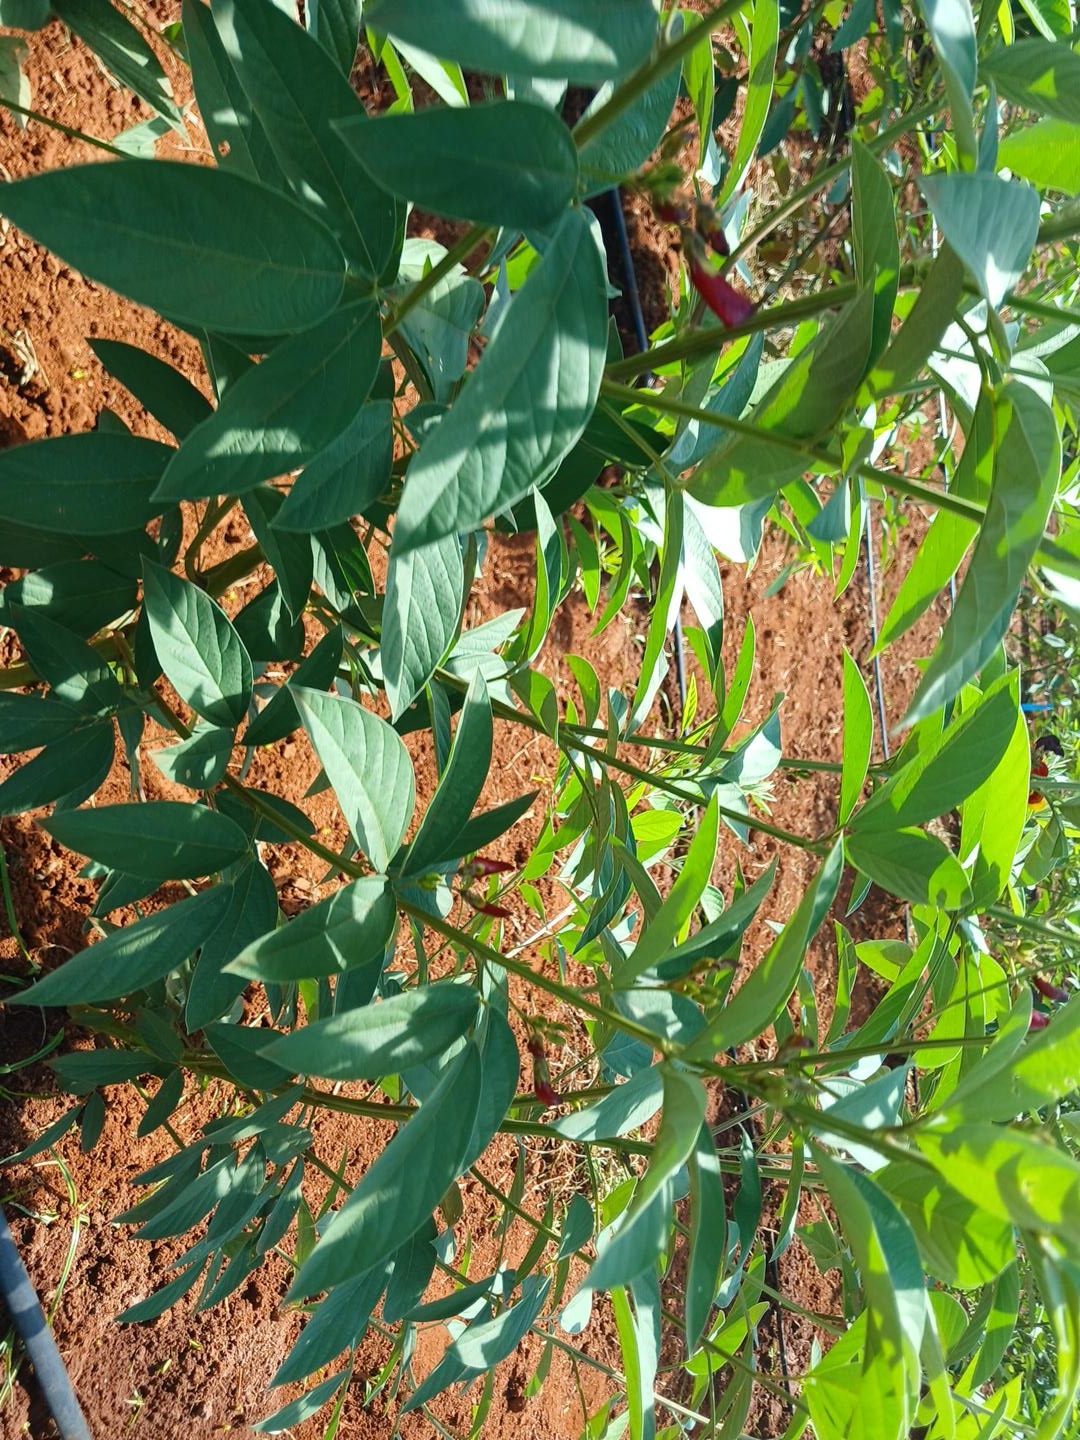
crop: pigeonpea
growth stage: vegetative
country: Kenya
